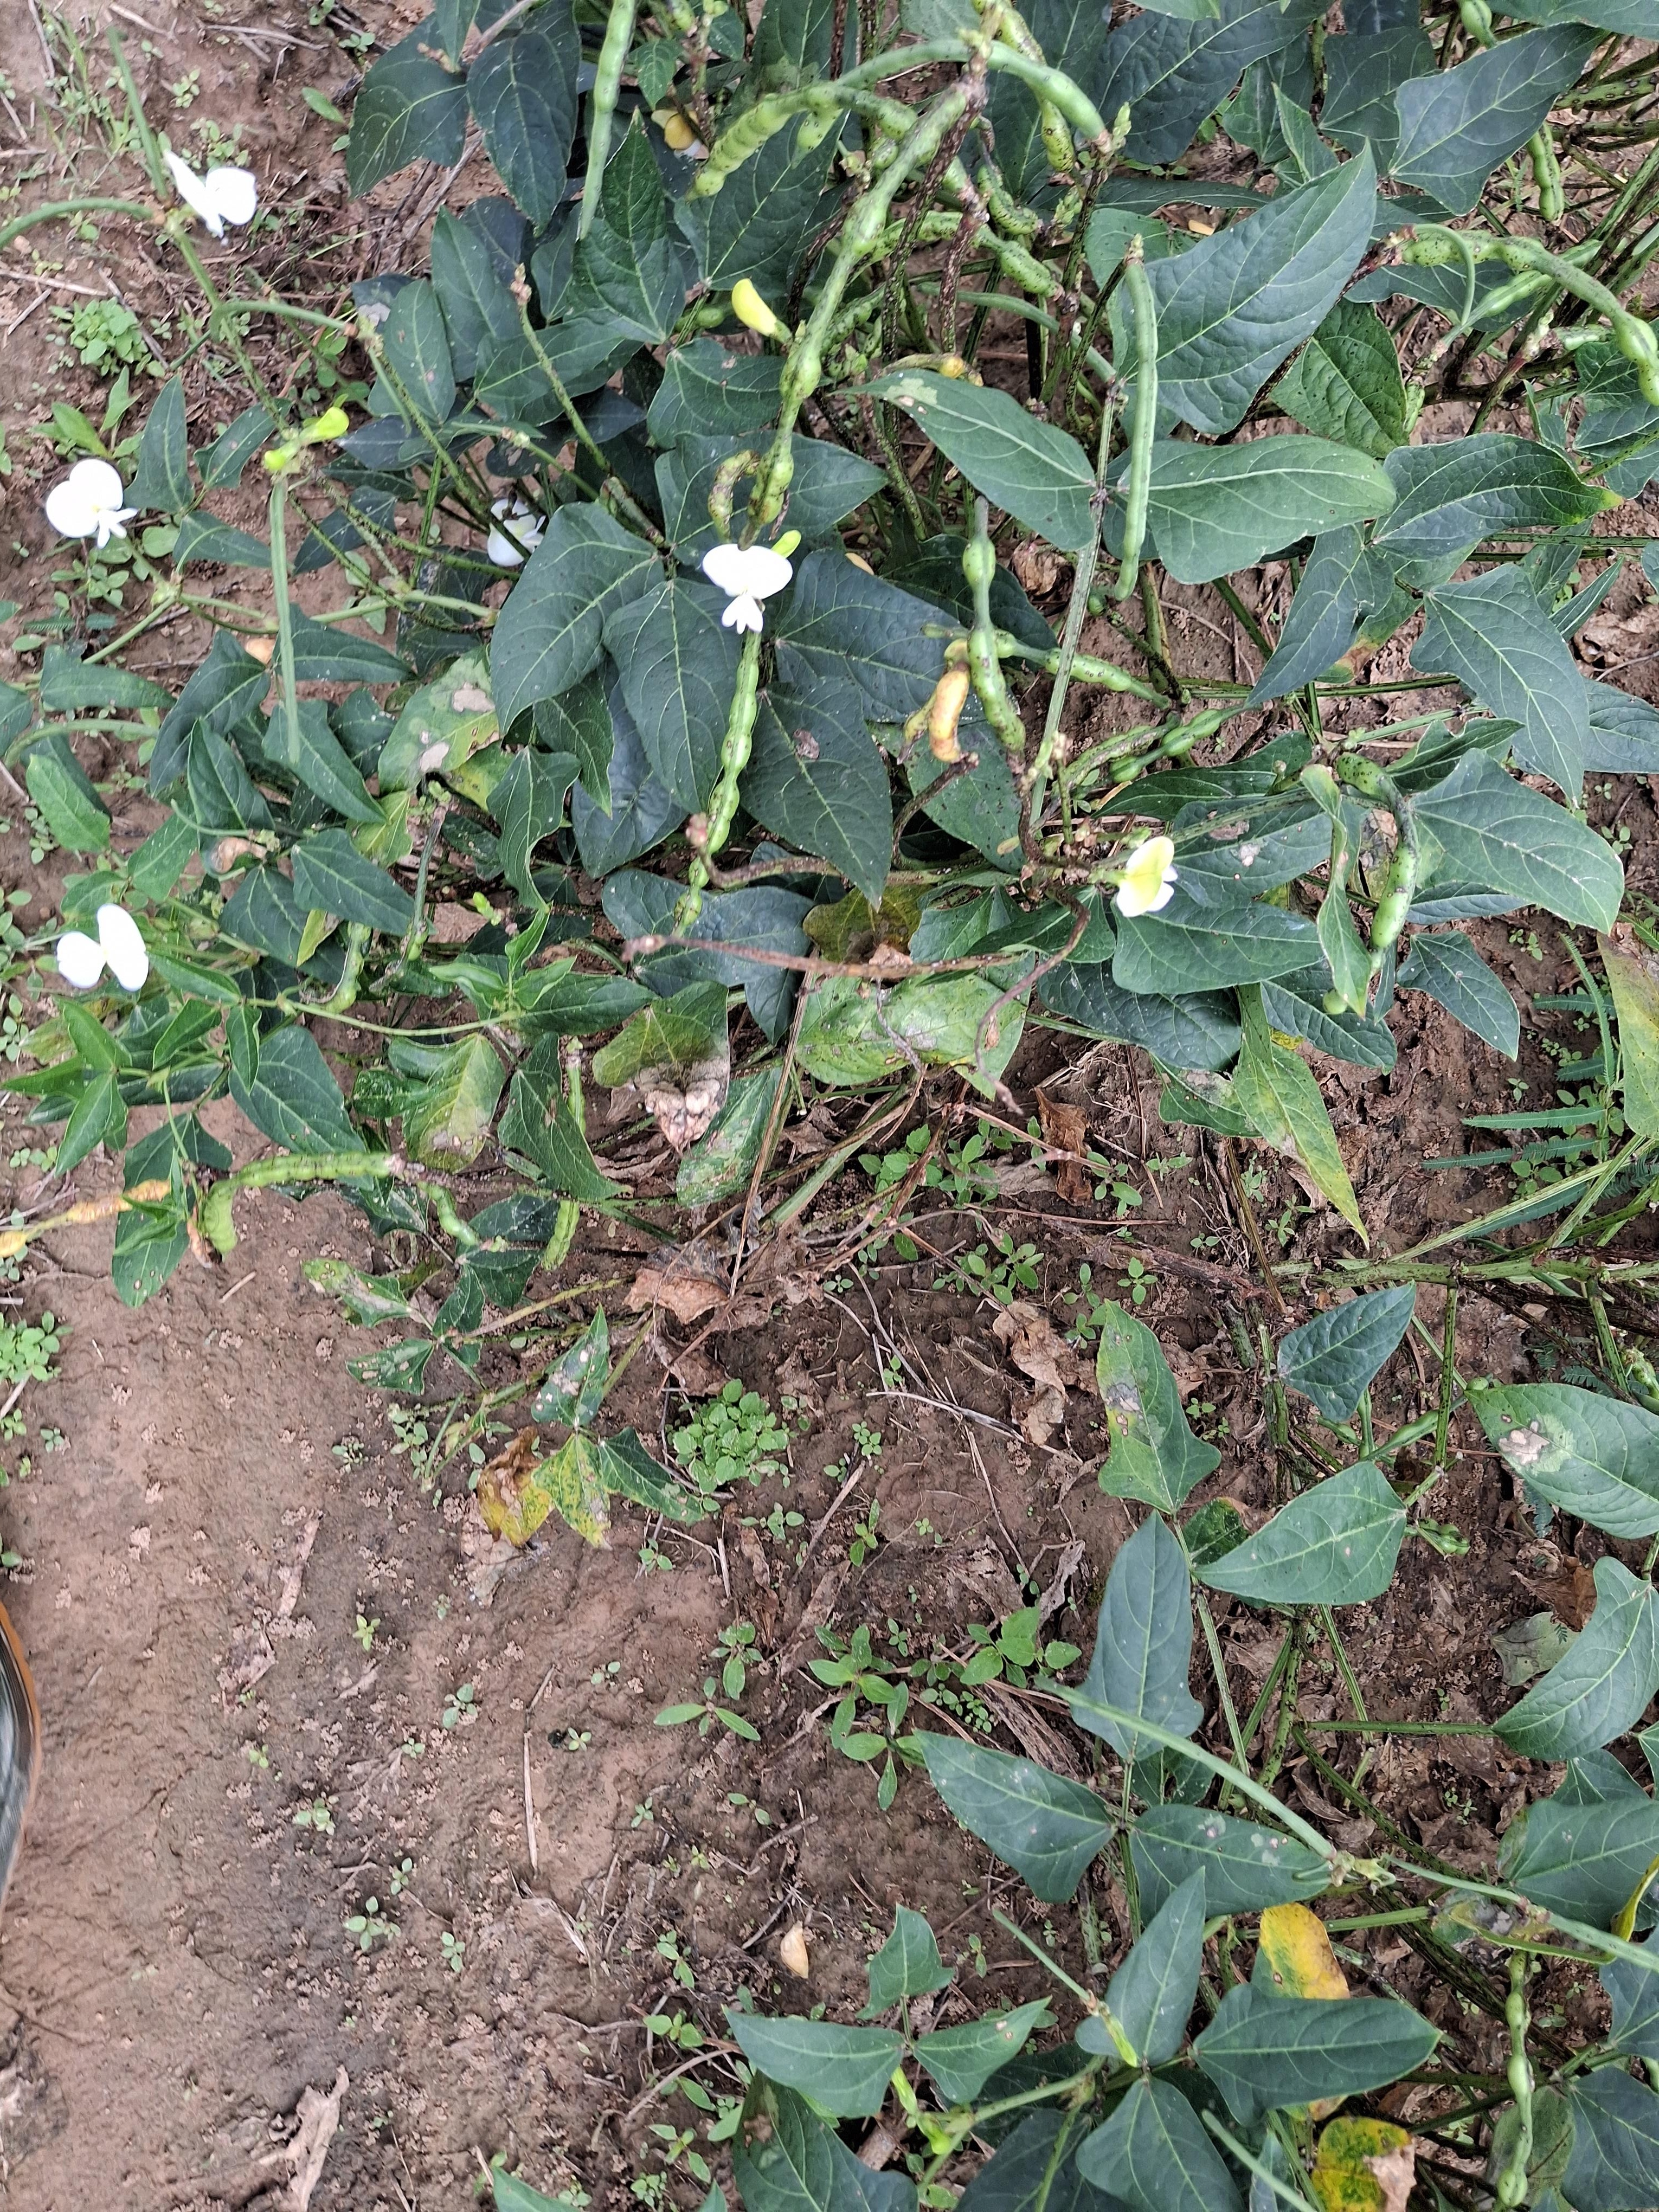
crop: cowpea
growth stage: development pod
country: Nigeria
